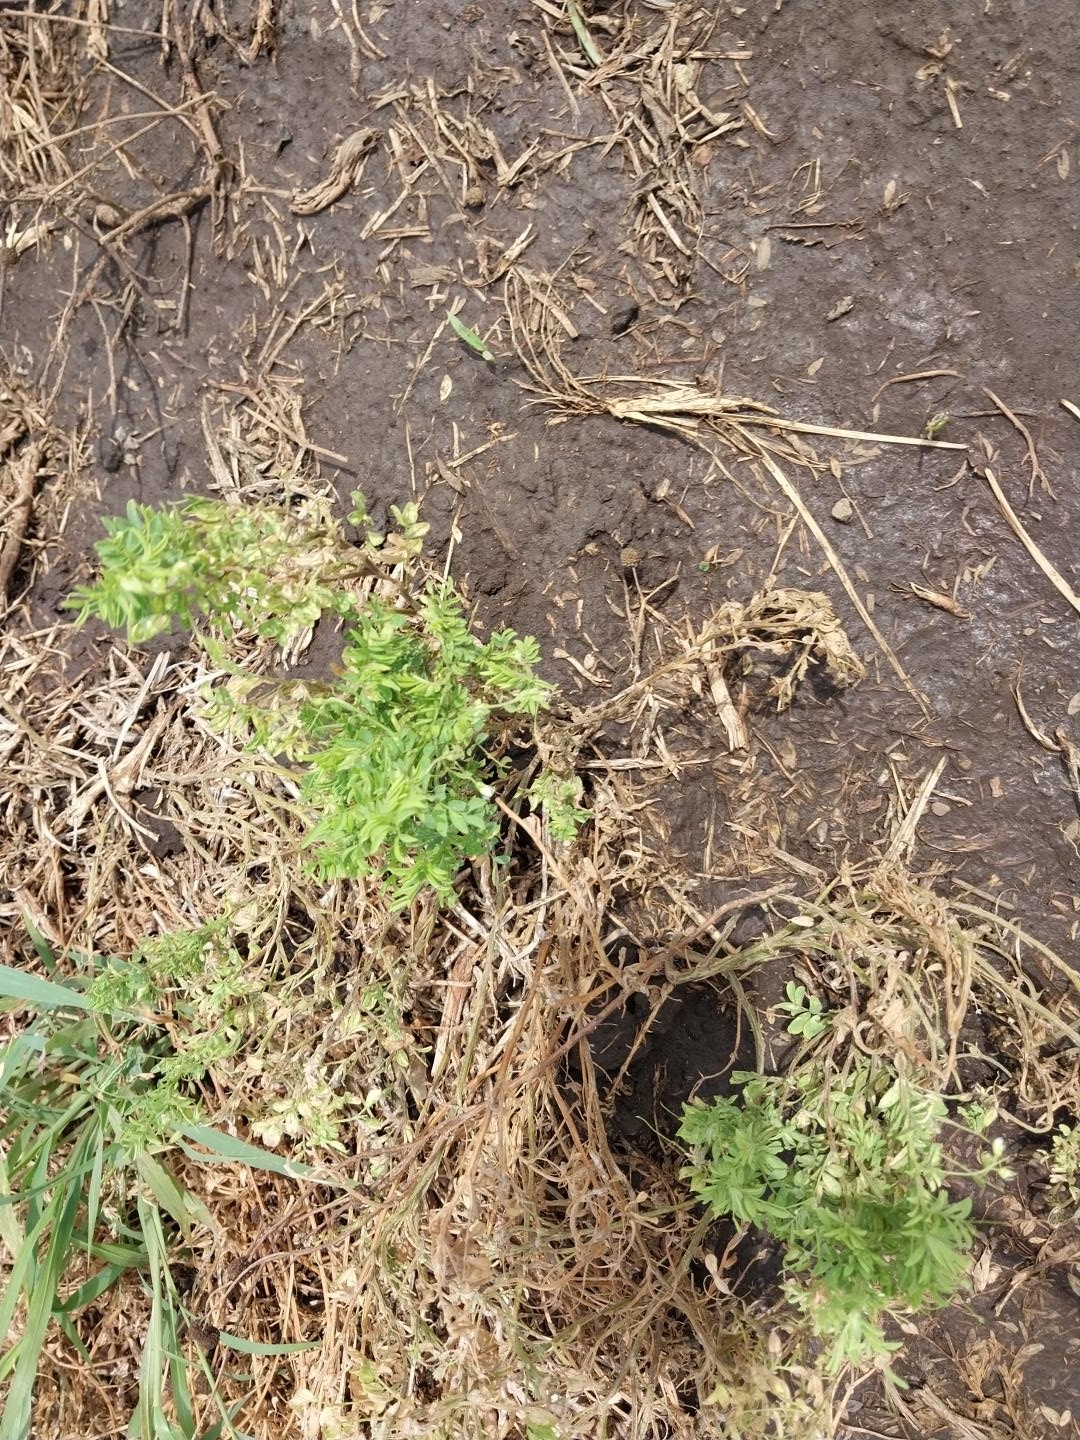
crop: lentil
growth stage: development pod
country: Tanzania
